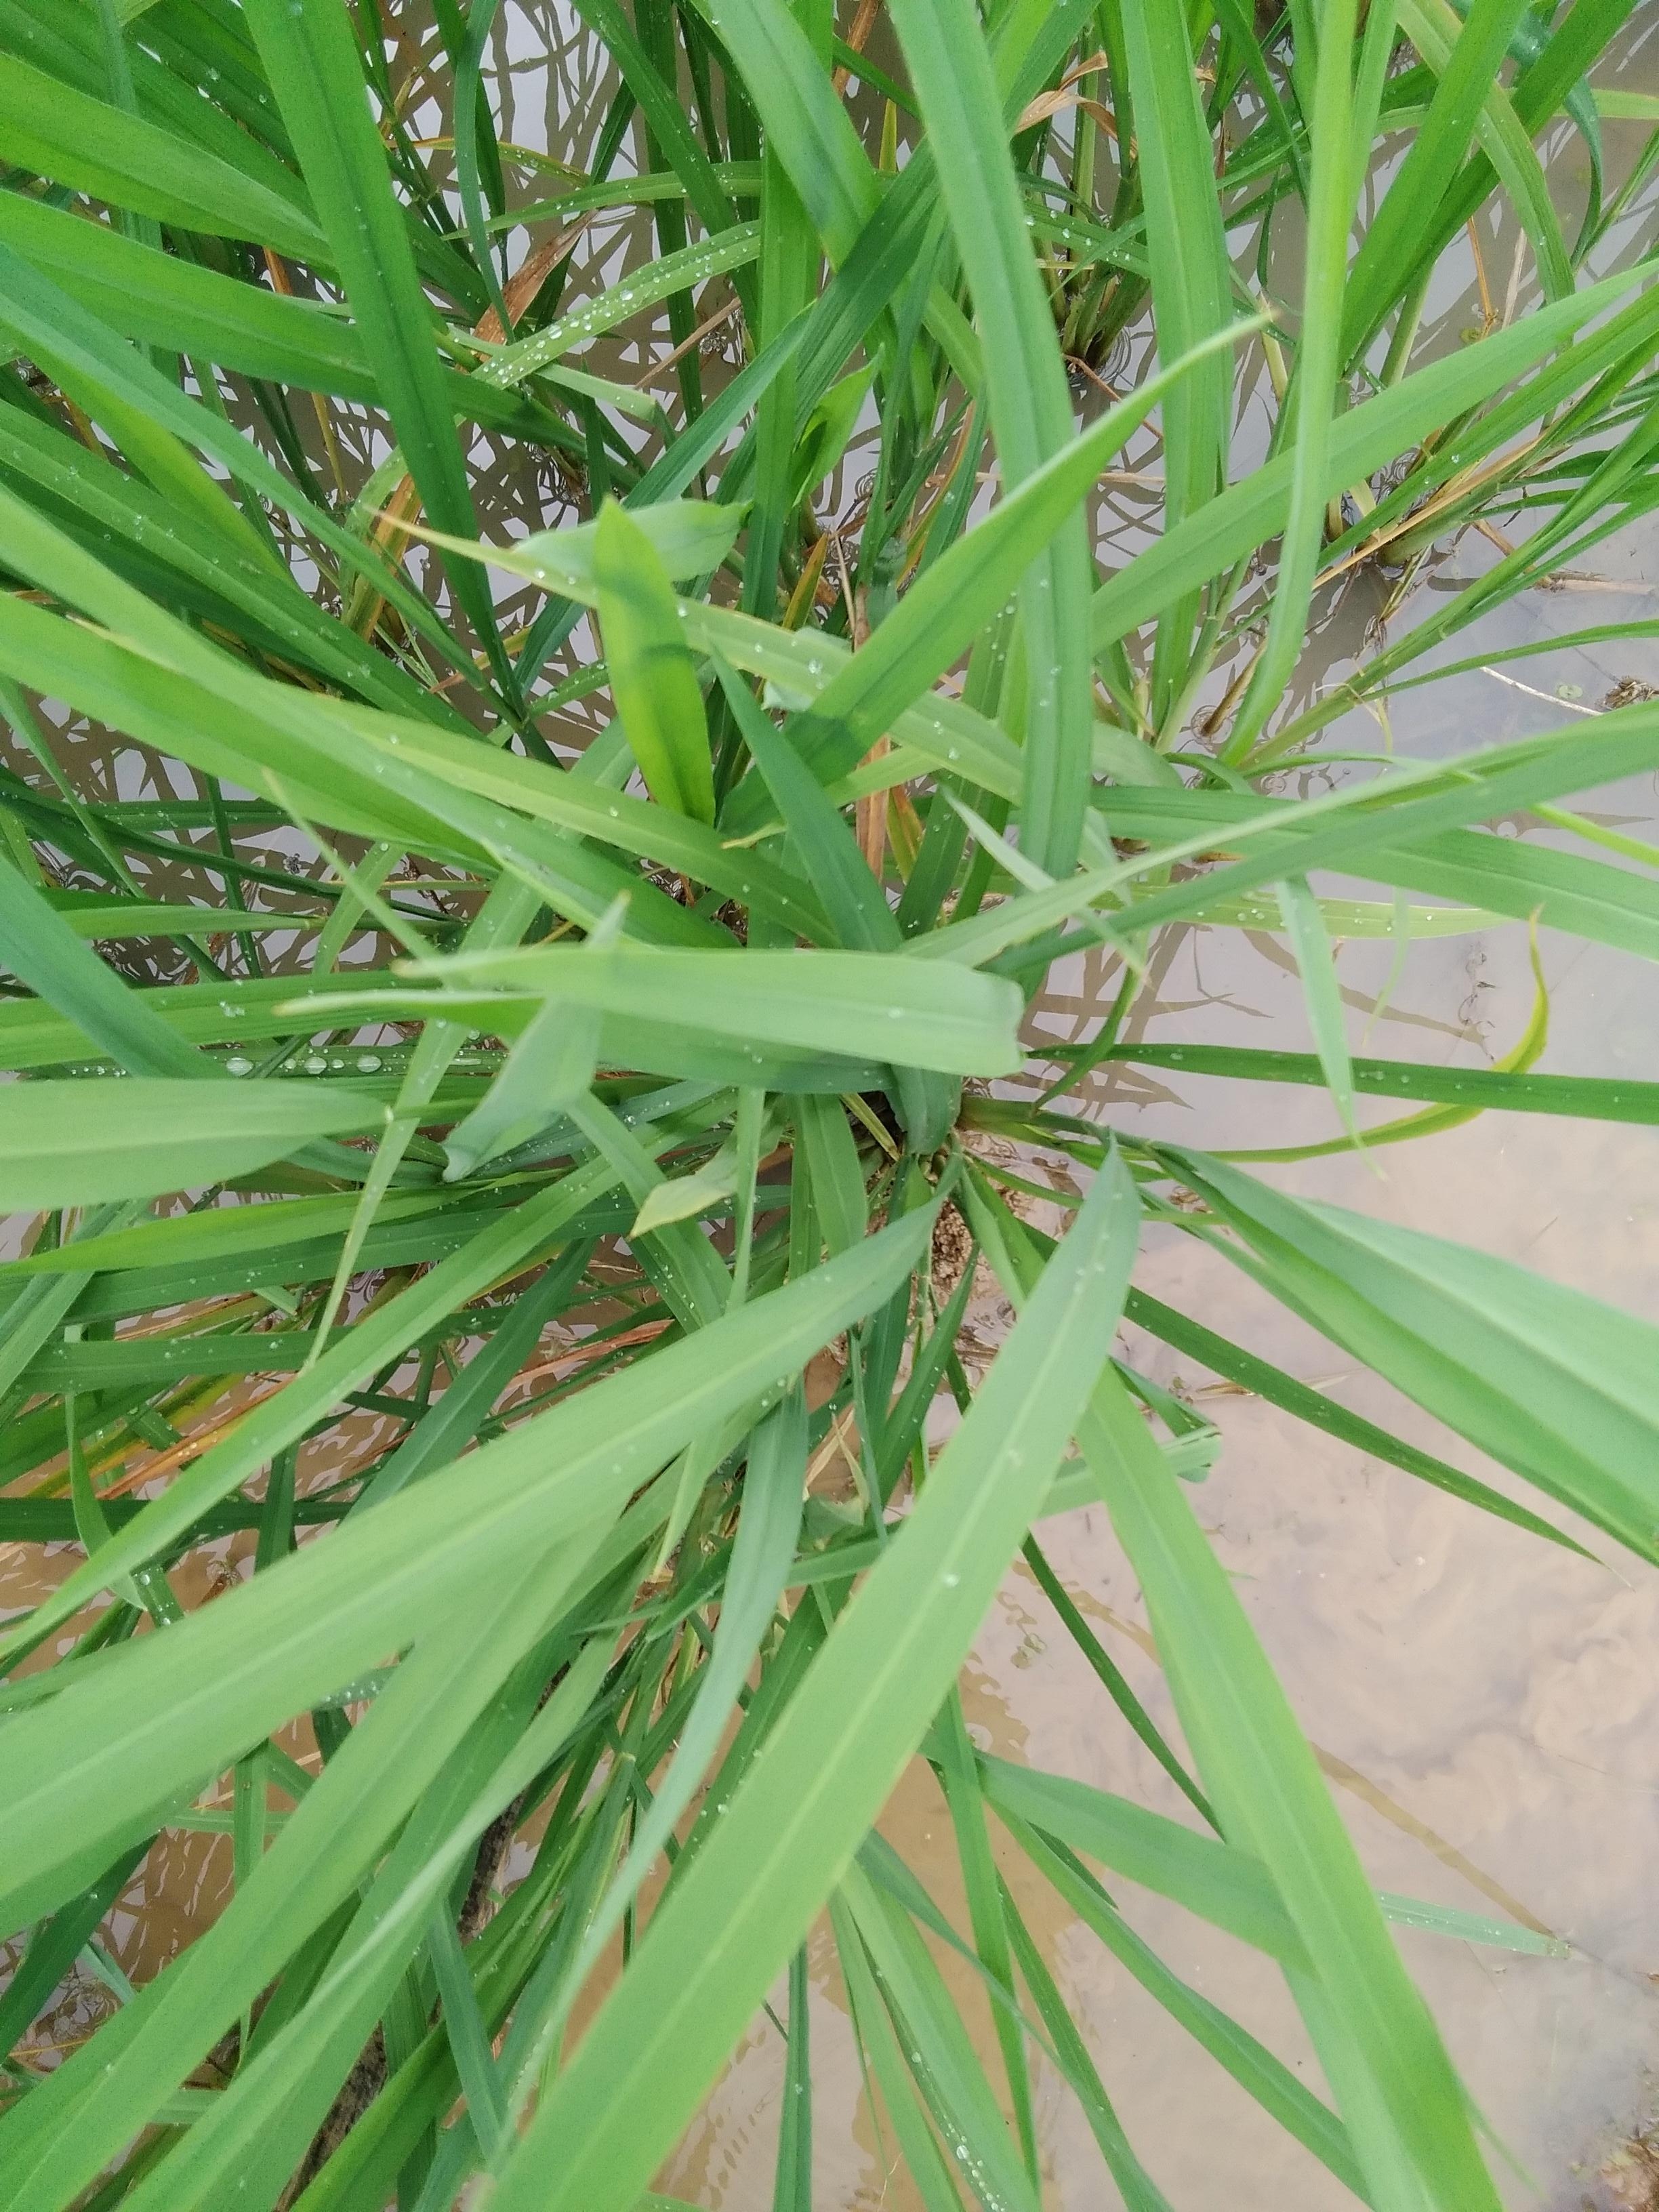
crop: rice
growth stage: elongation stem
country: Nigeria
